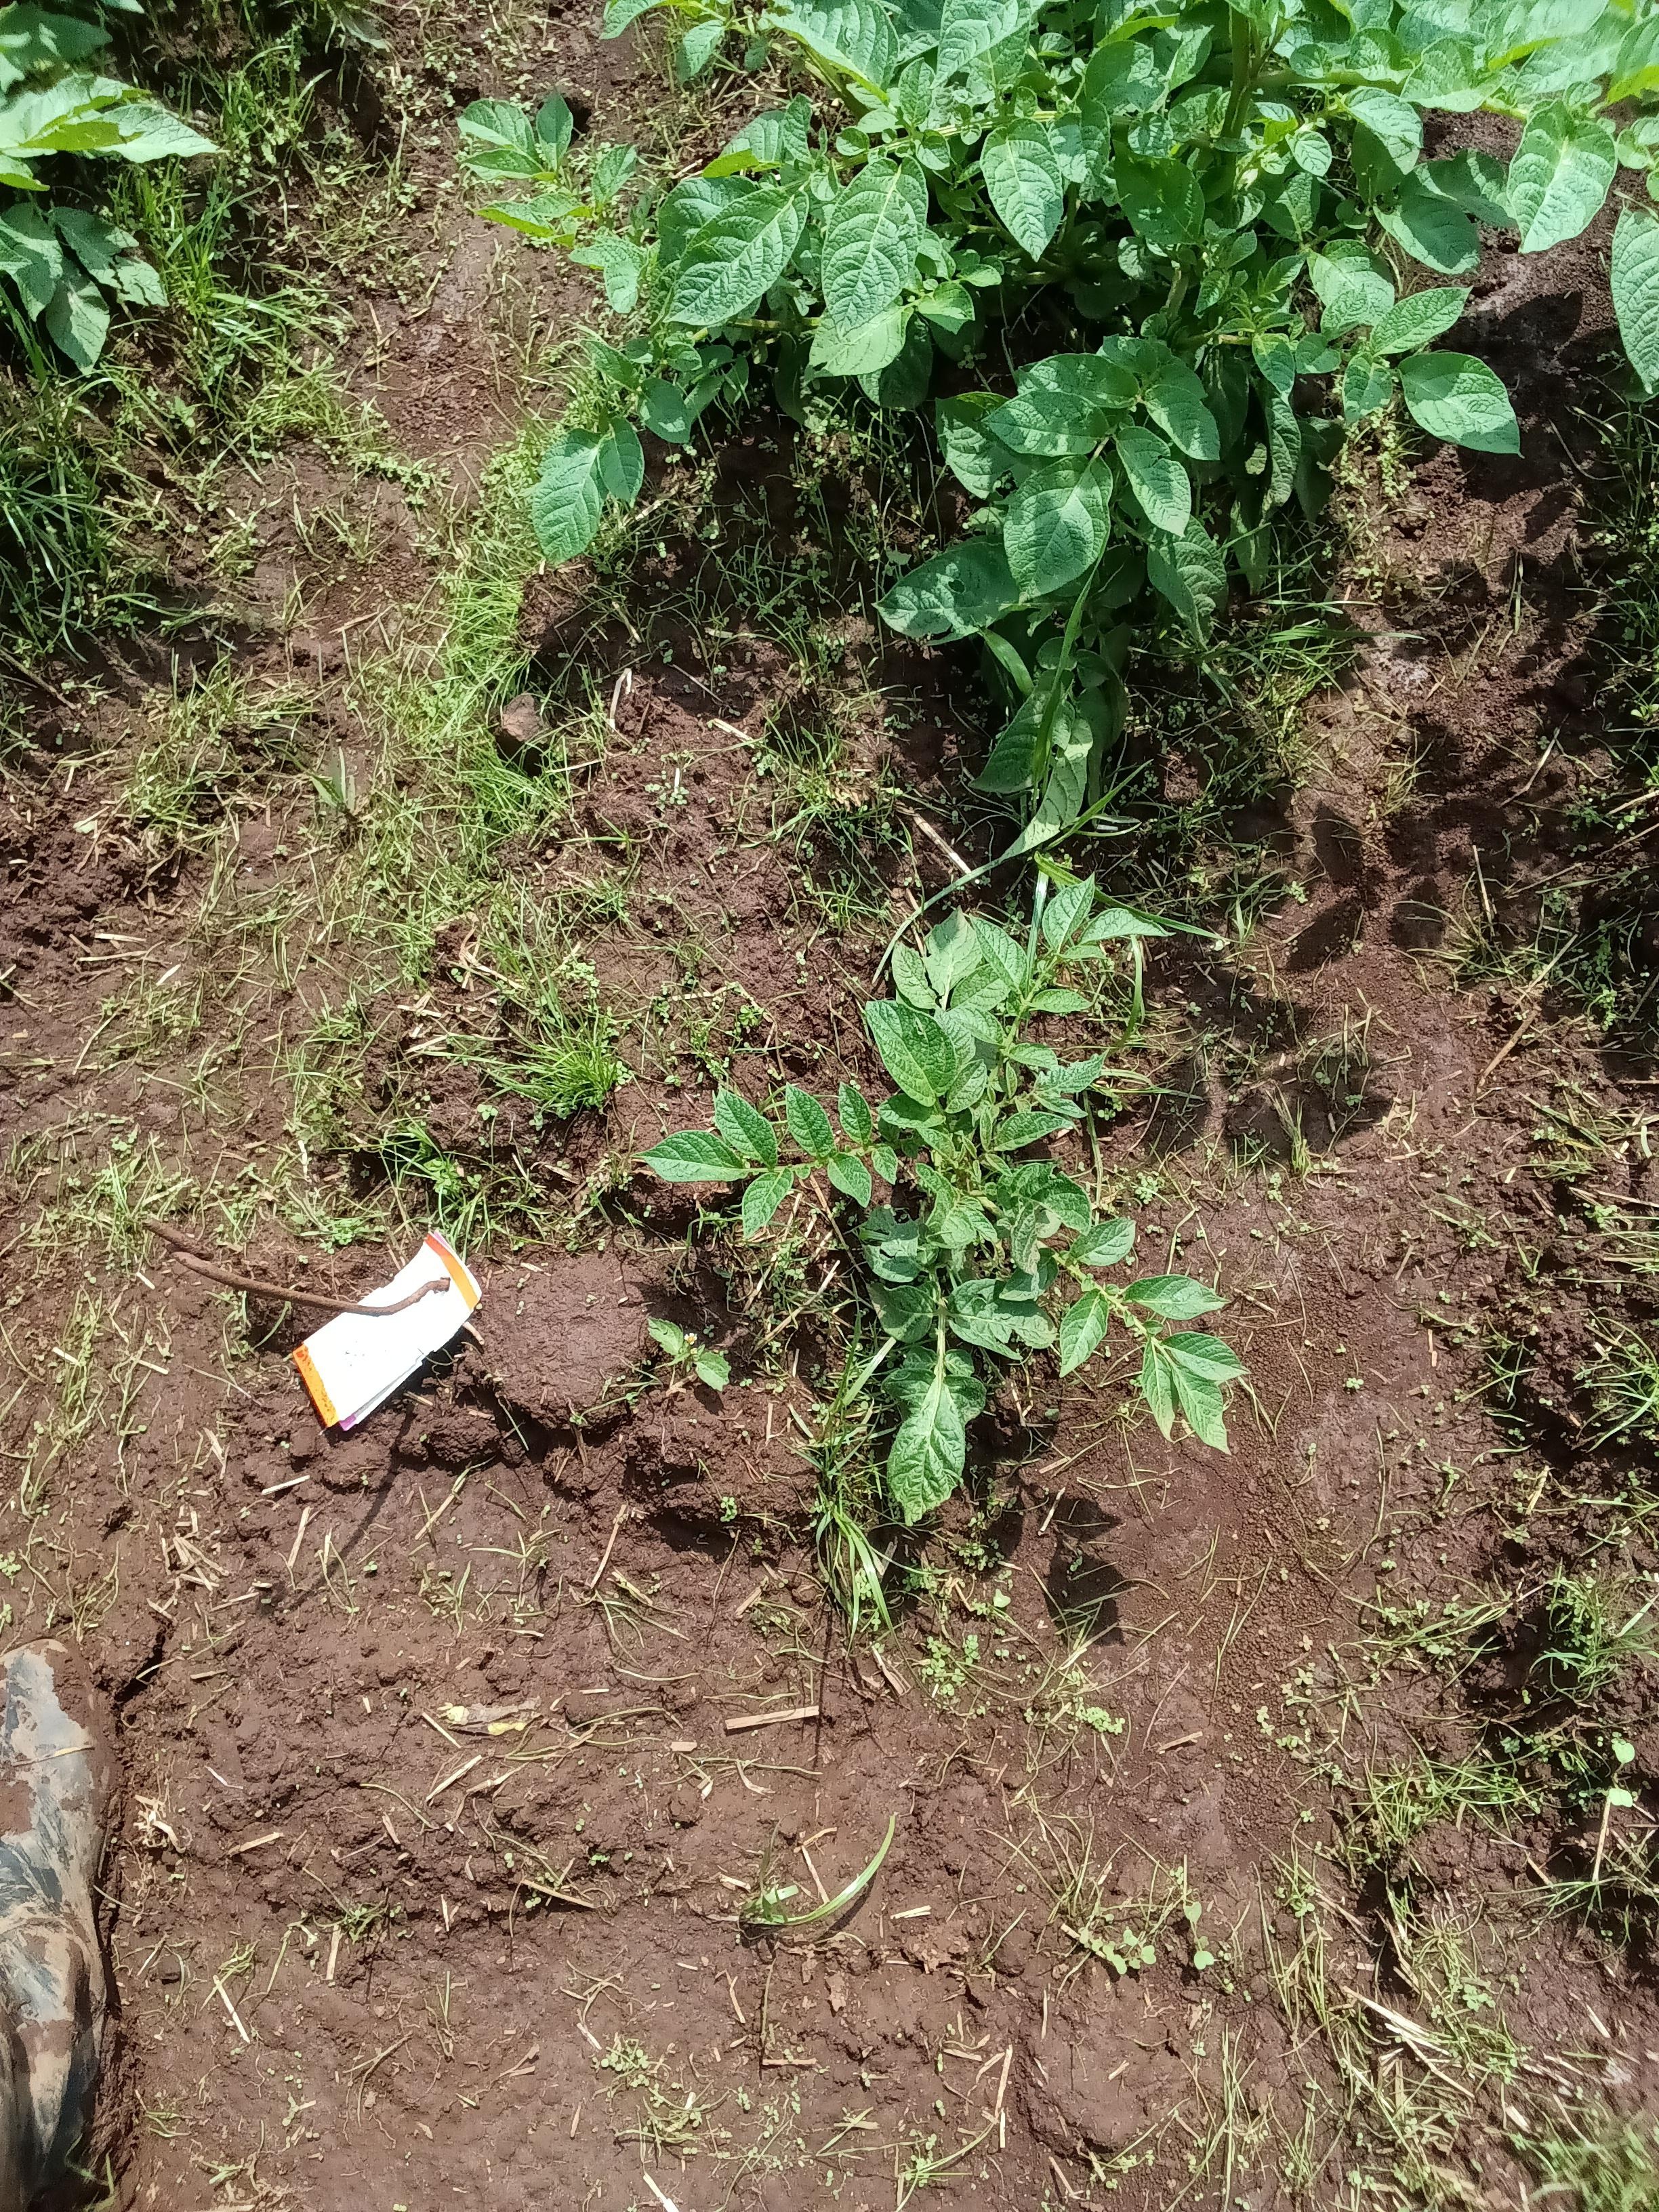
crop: potato
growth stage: flowering
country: Kenya
